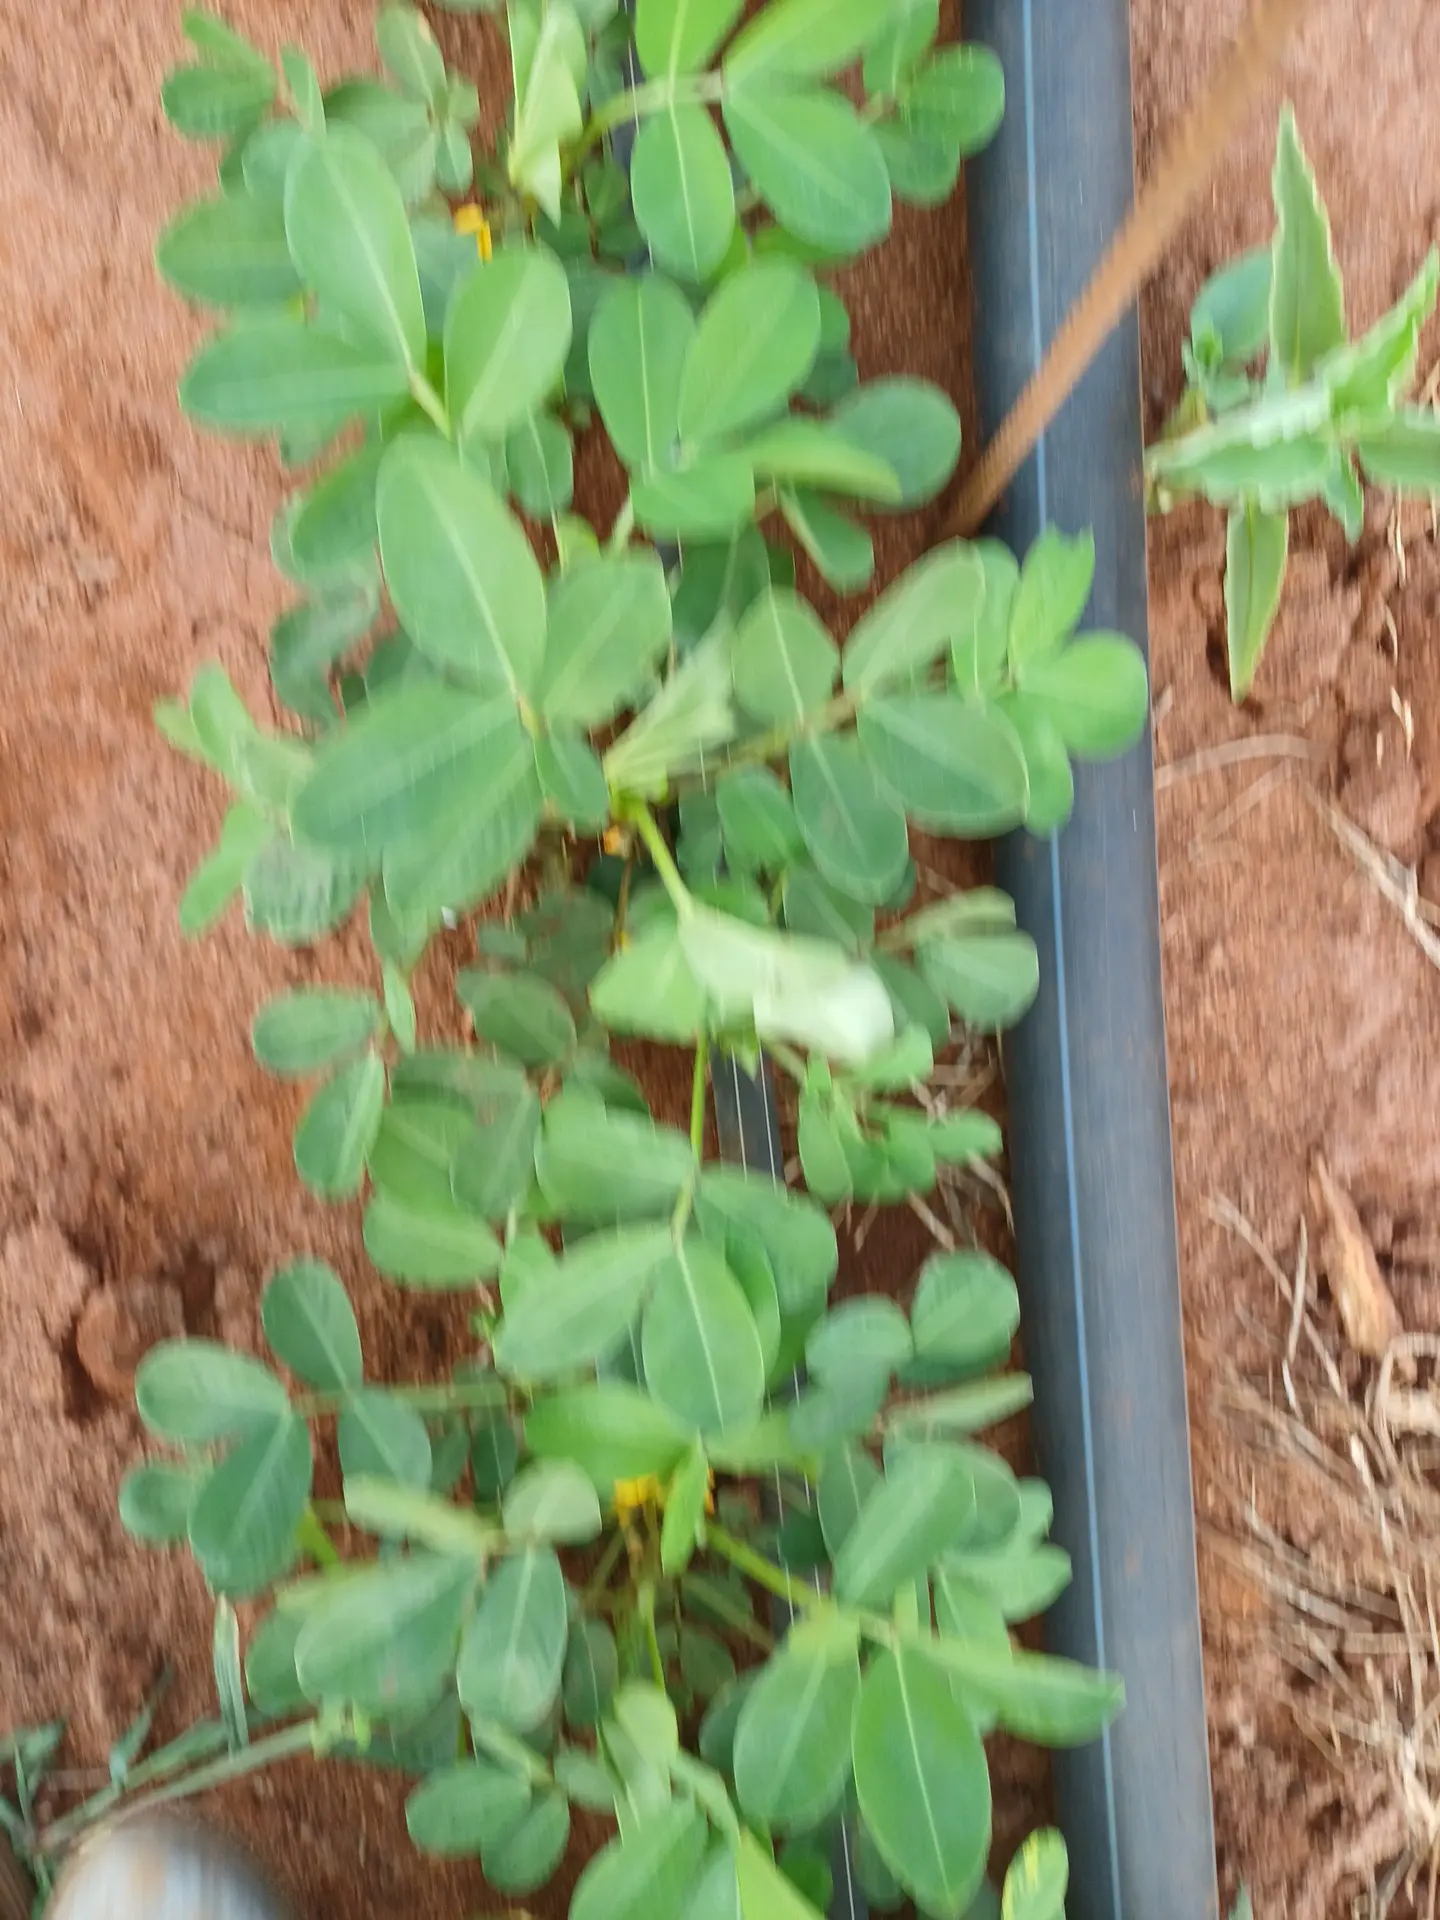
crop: groundnut
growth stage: flowering
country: Kenya
